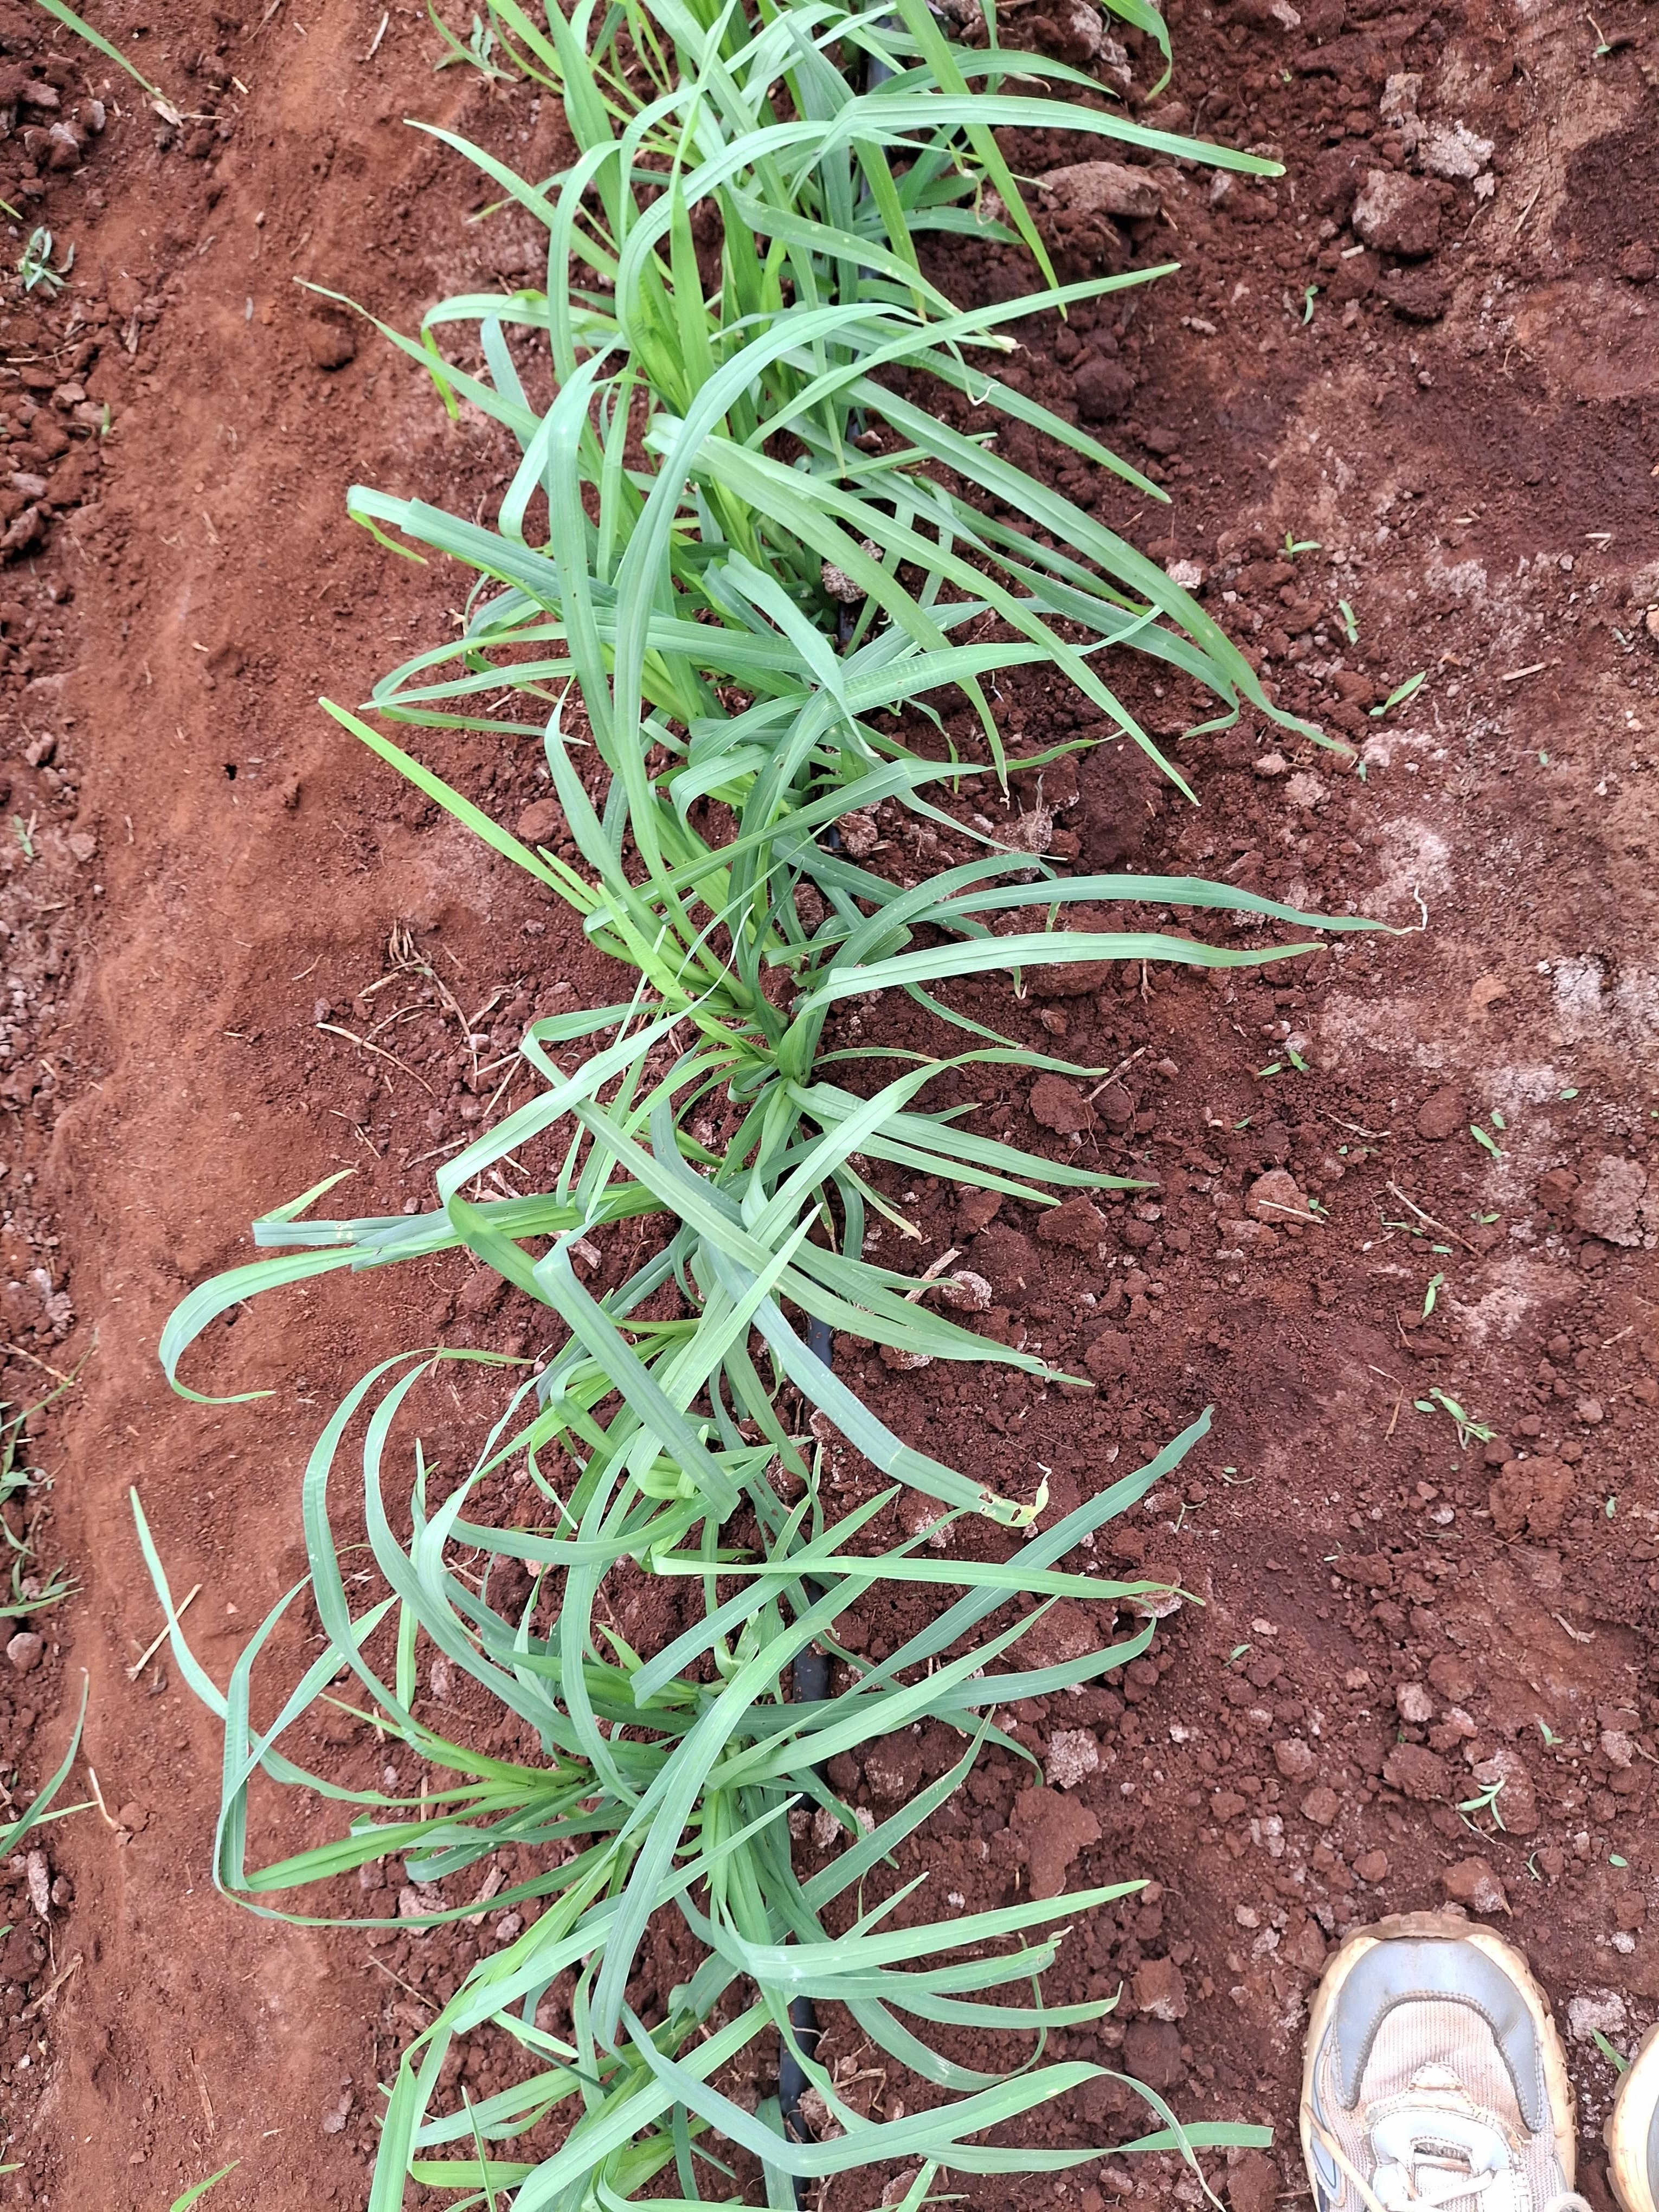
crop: finger millet
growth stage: vegetative
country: Kenya
